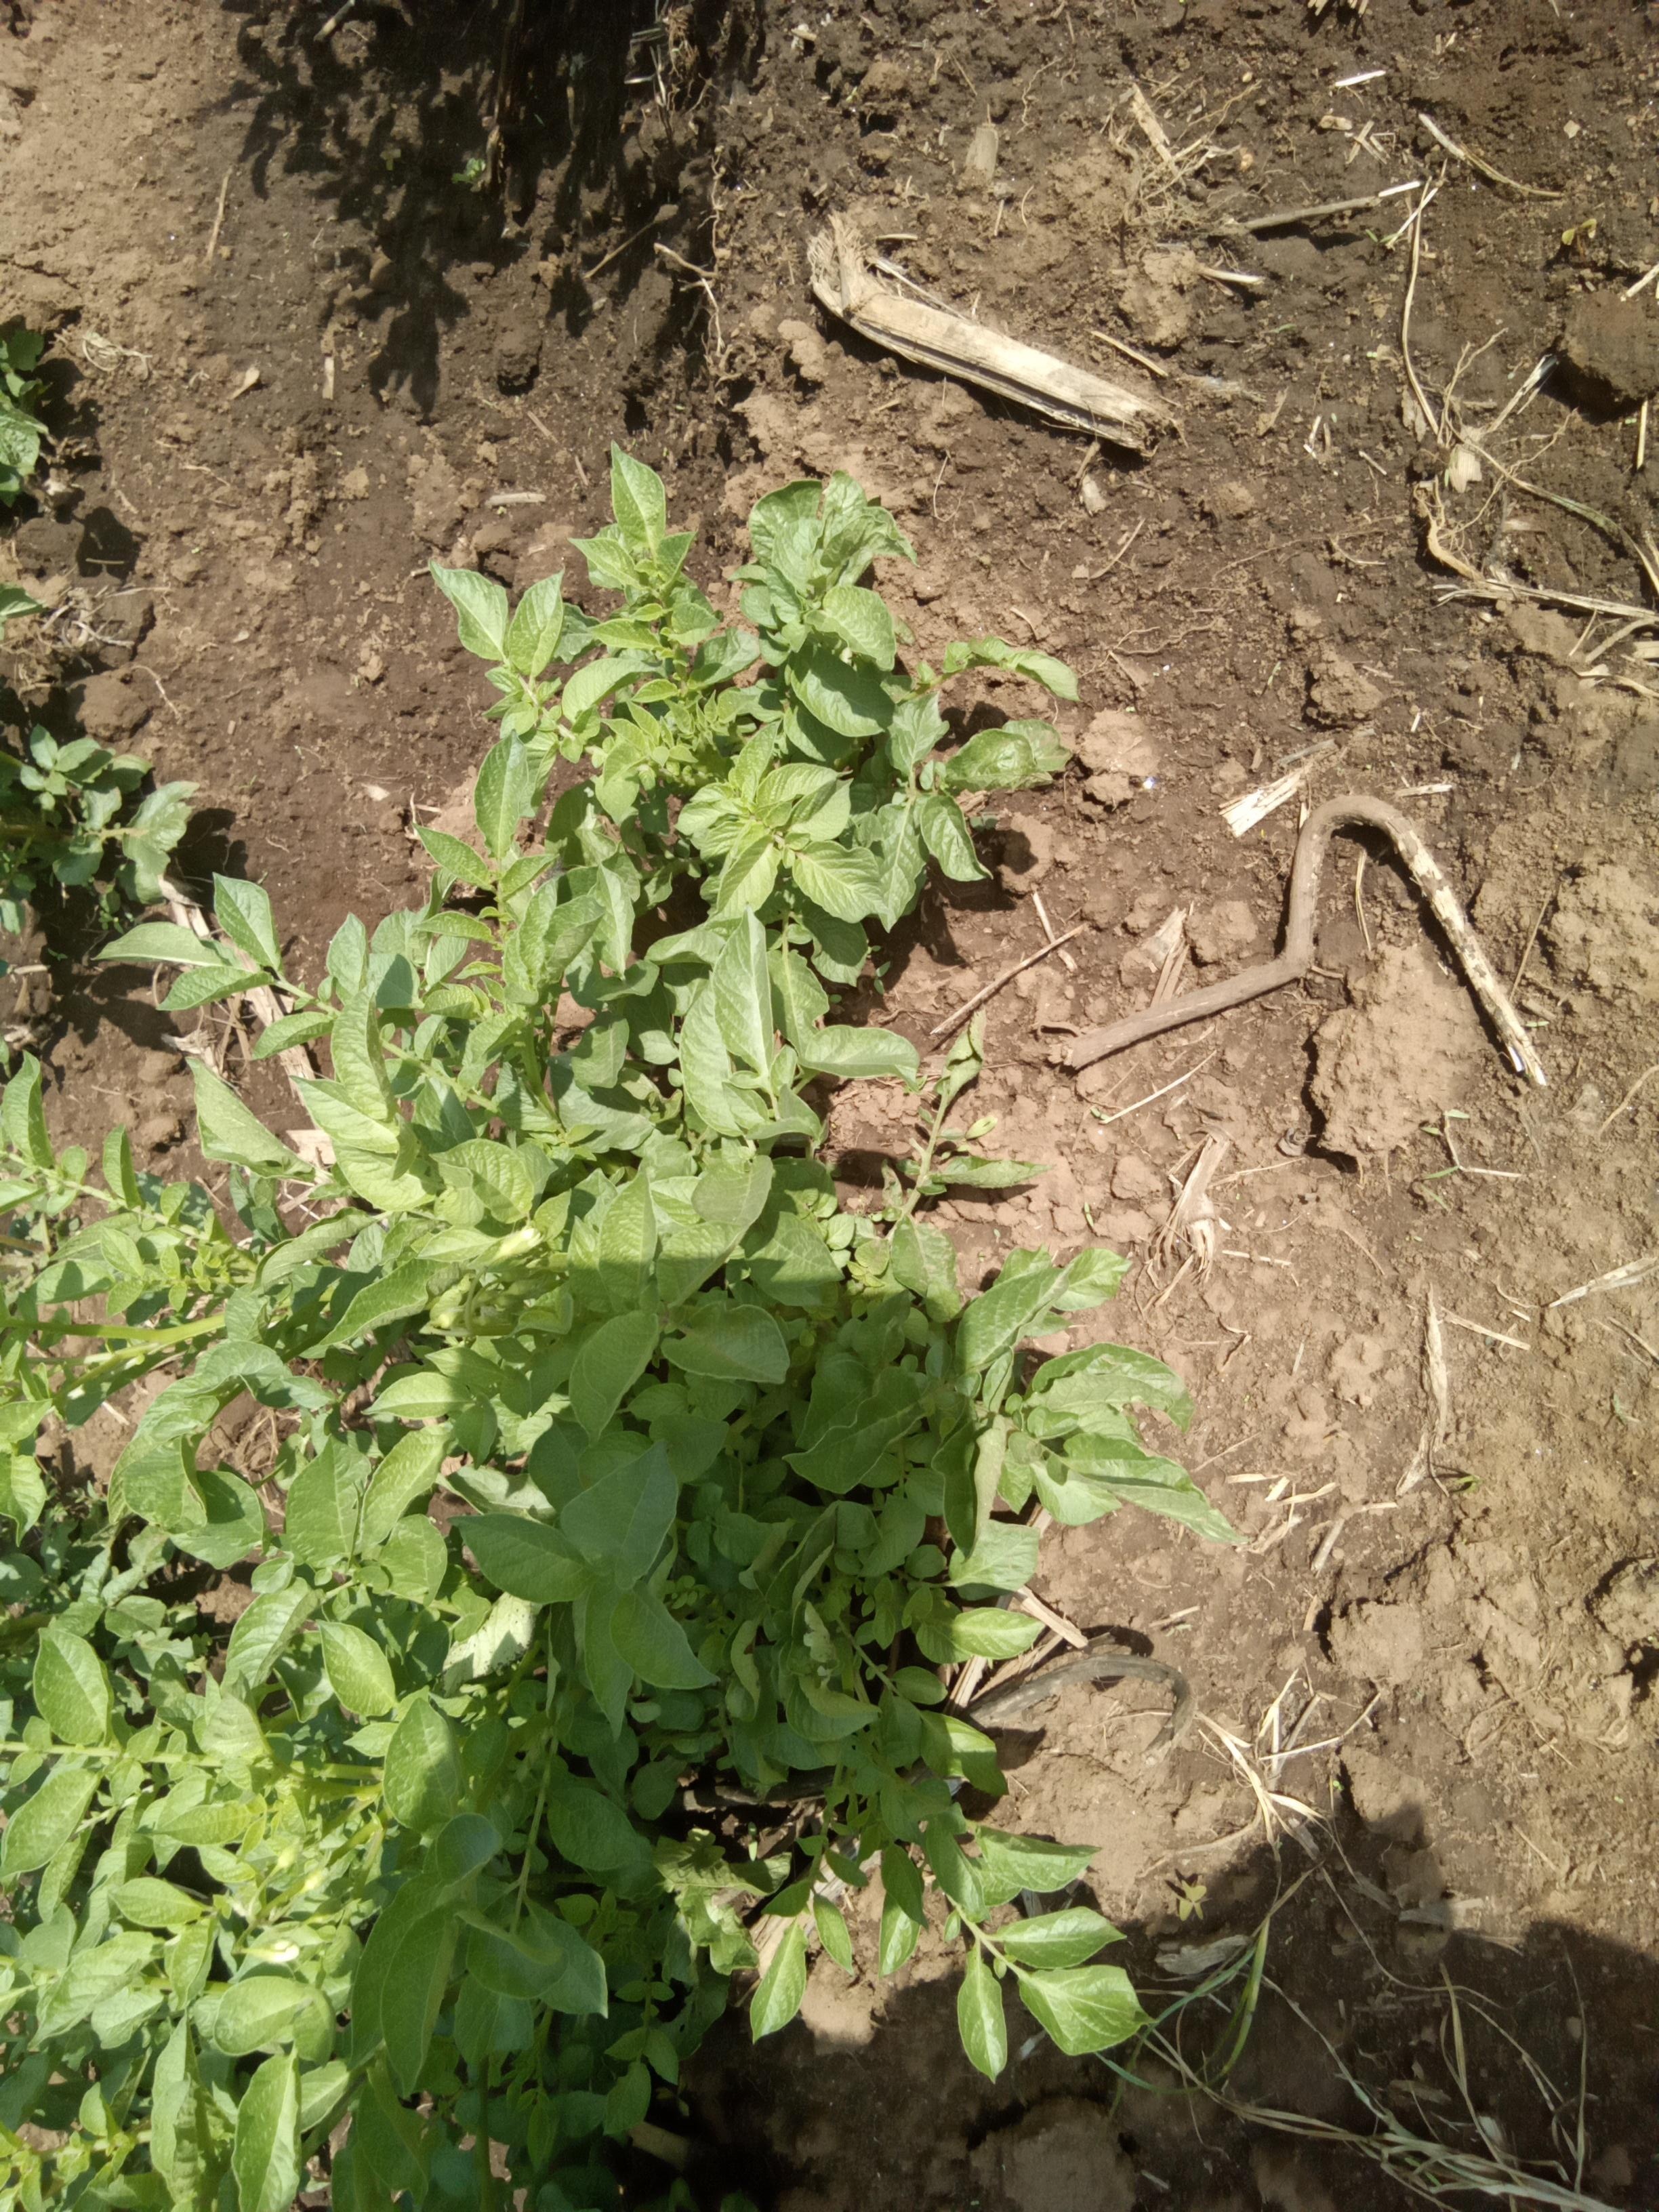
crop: potato
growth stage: vegetative
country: Kenya
